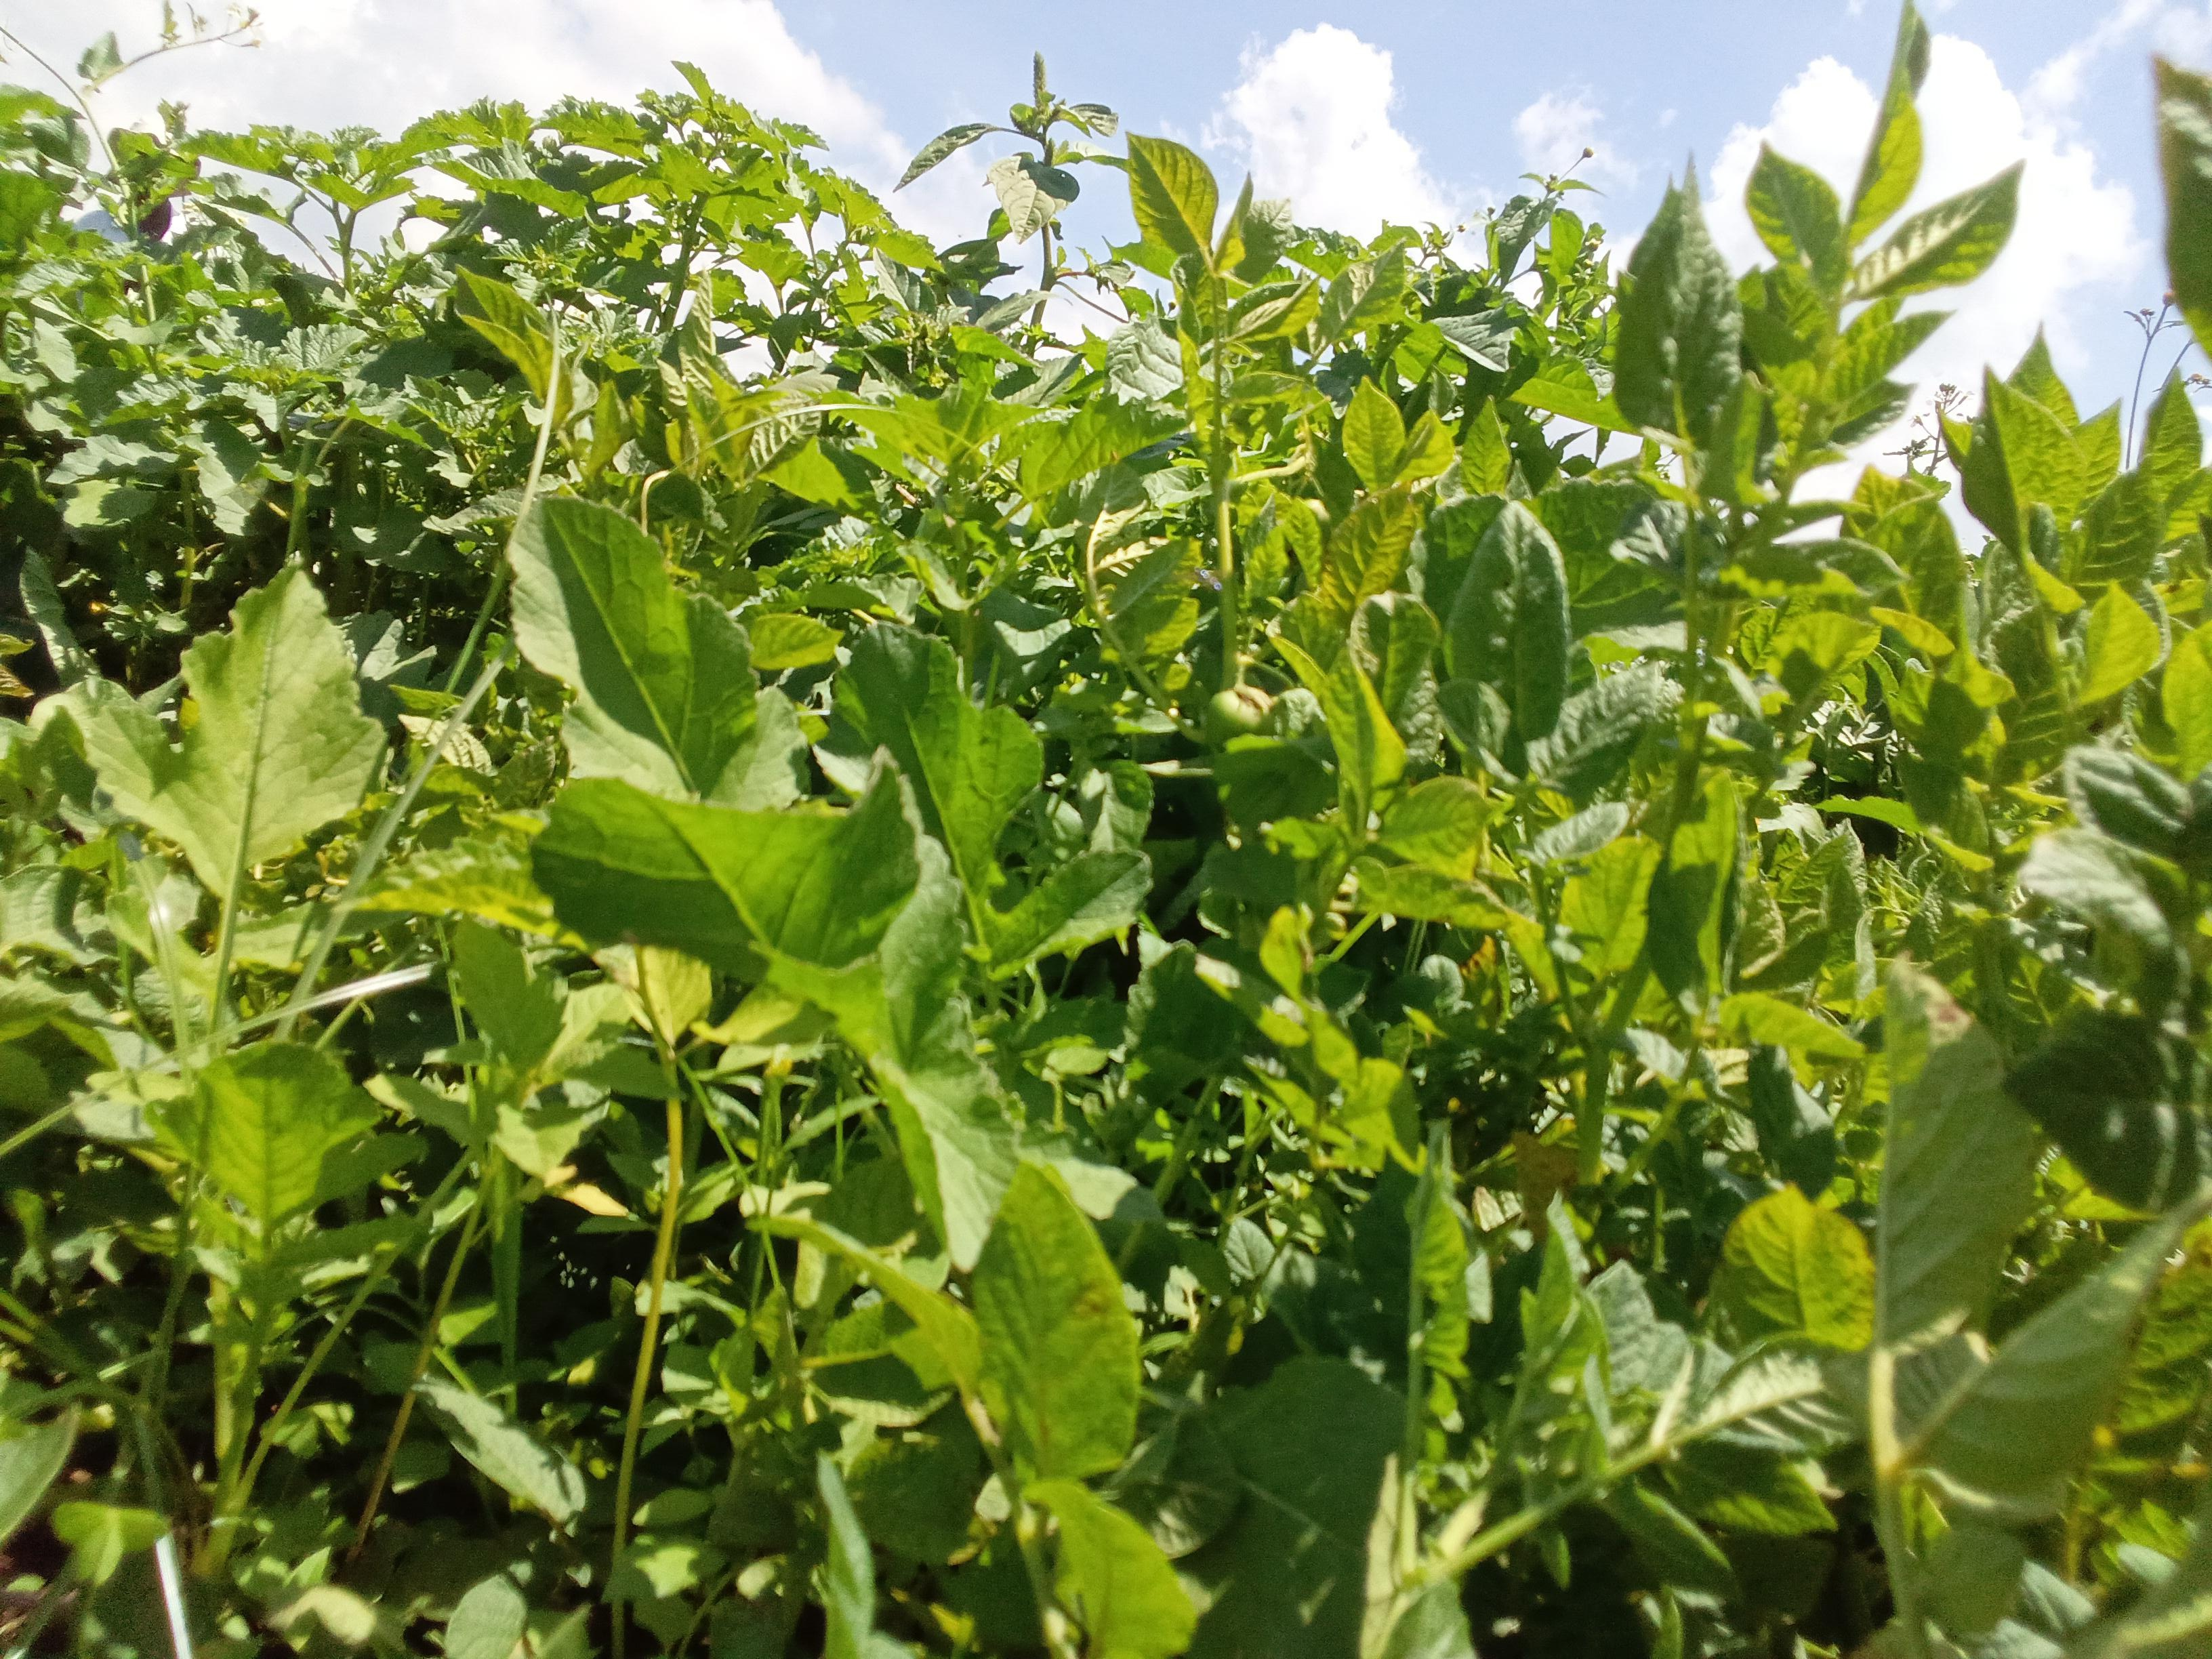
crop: potato
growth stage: maturity
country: Kenya
